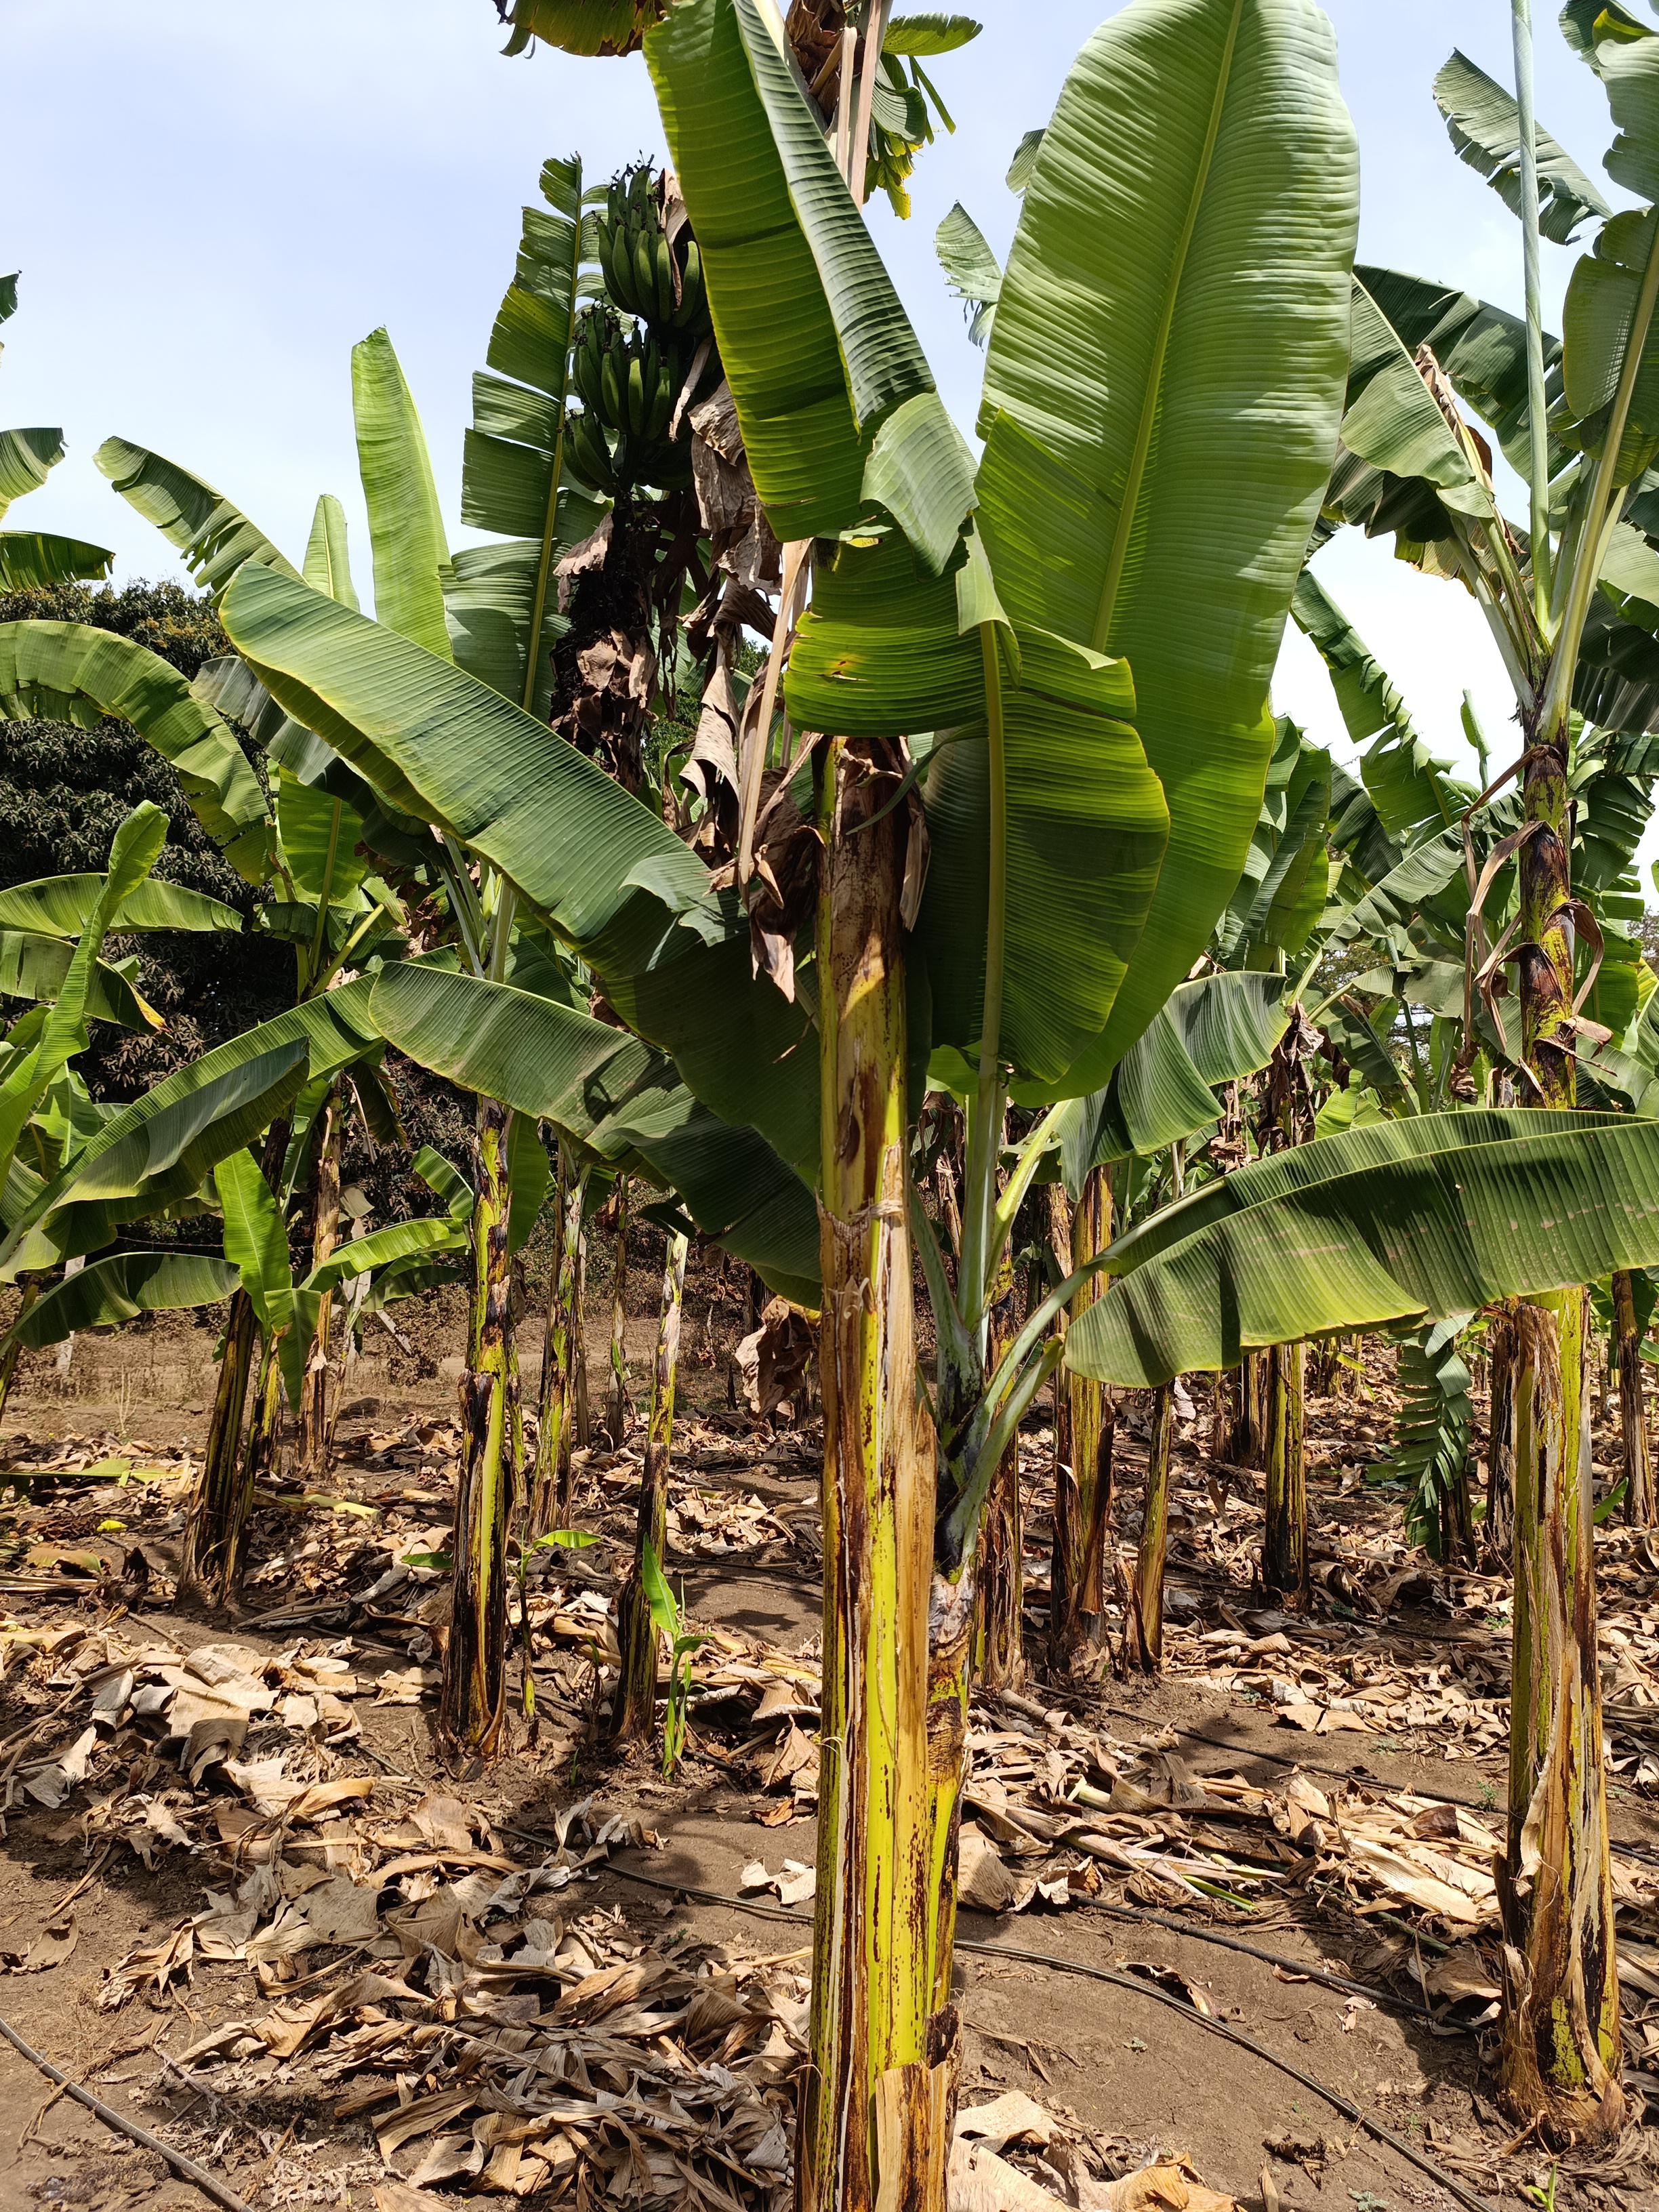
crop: banana
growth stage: development fruit
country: Tanzania
